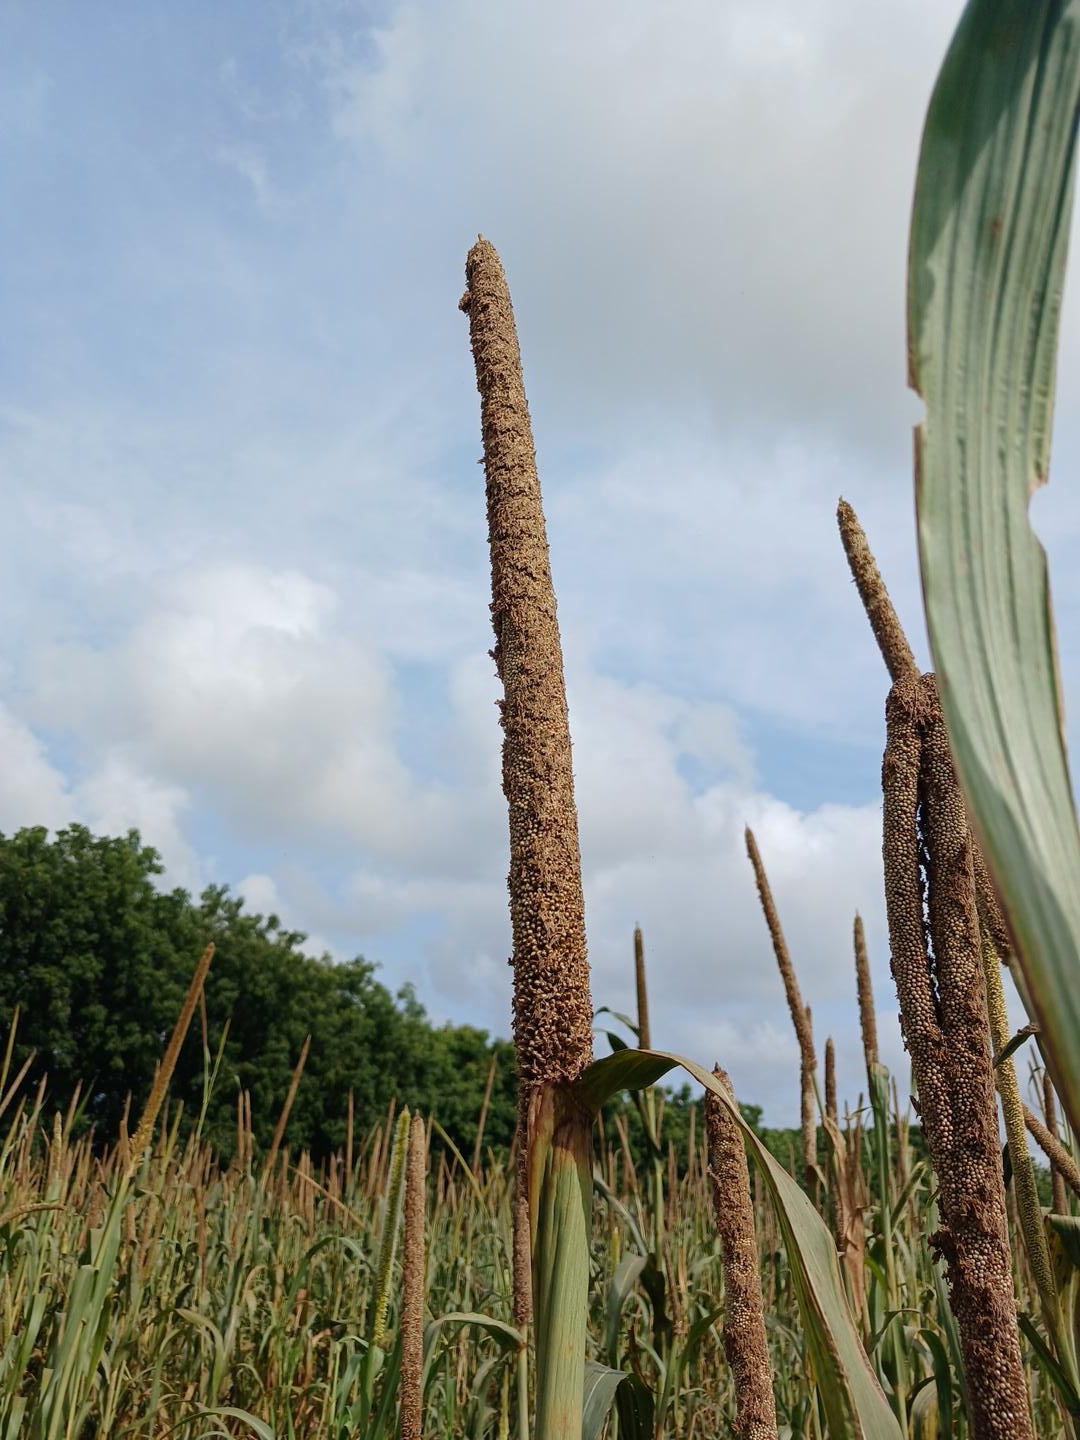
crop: pearl millet
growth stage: maturity
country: Senegal
